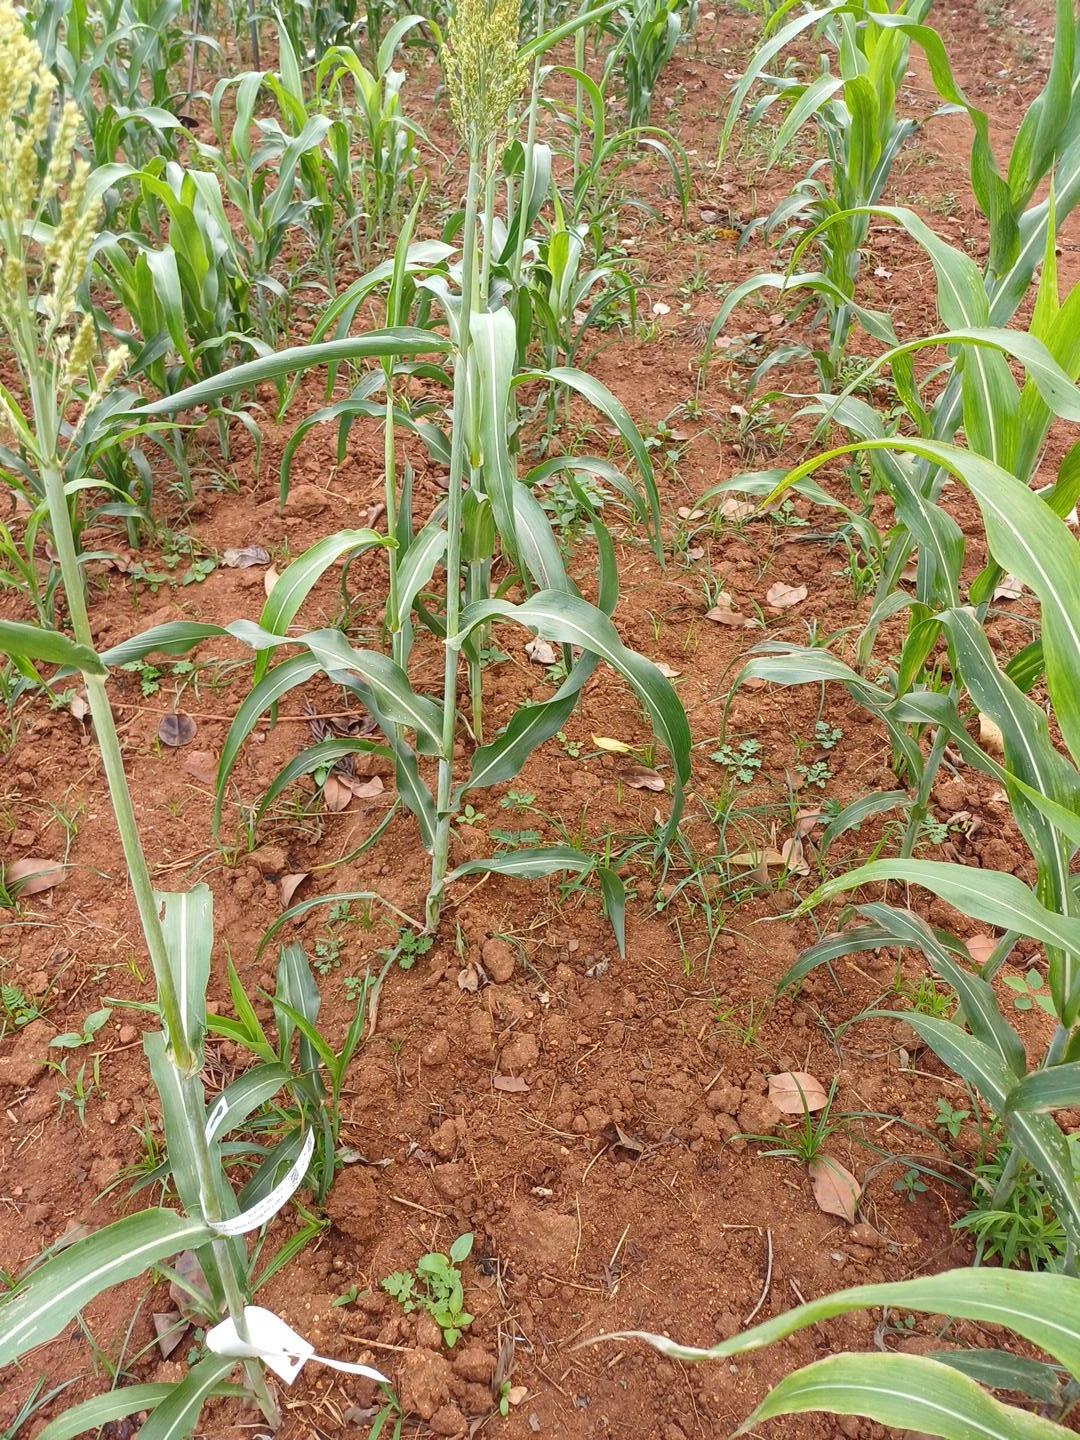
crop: sorghum
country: Kenya
